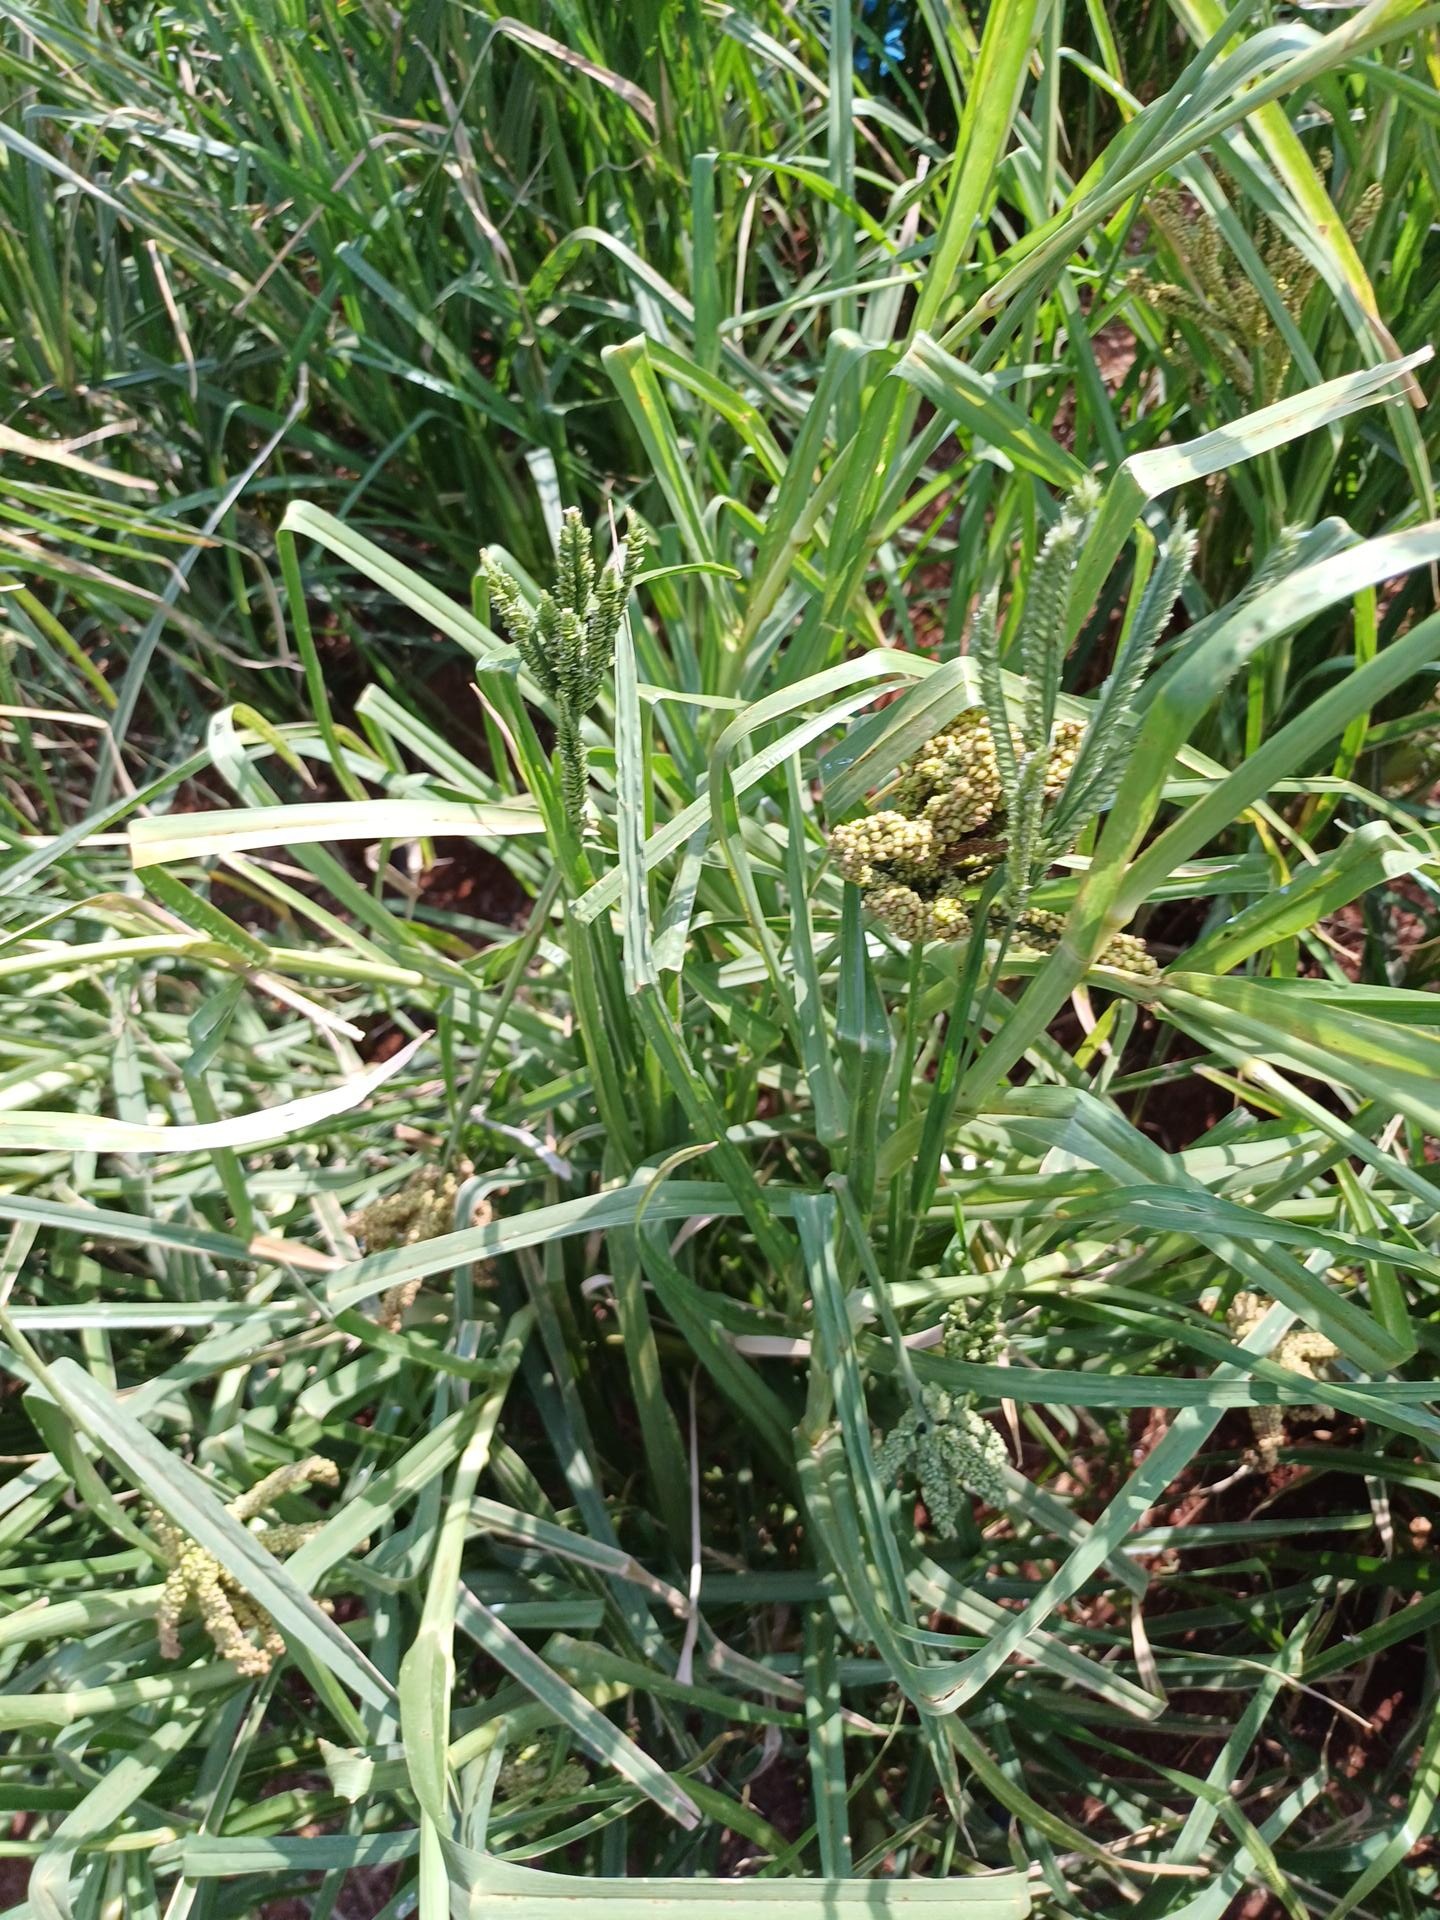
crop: finger millet
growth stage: filling grain
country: Kenya
